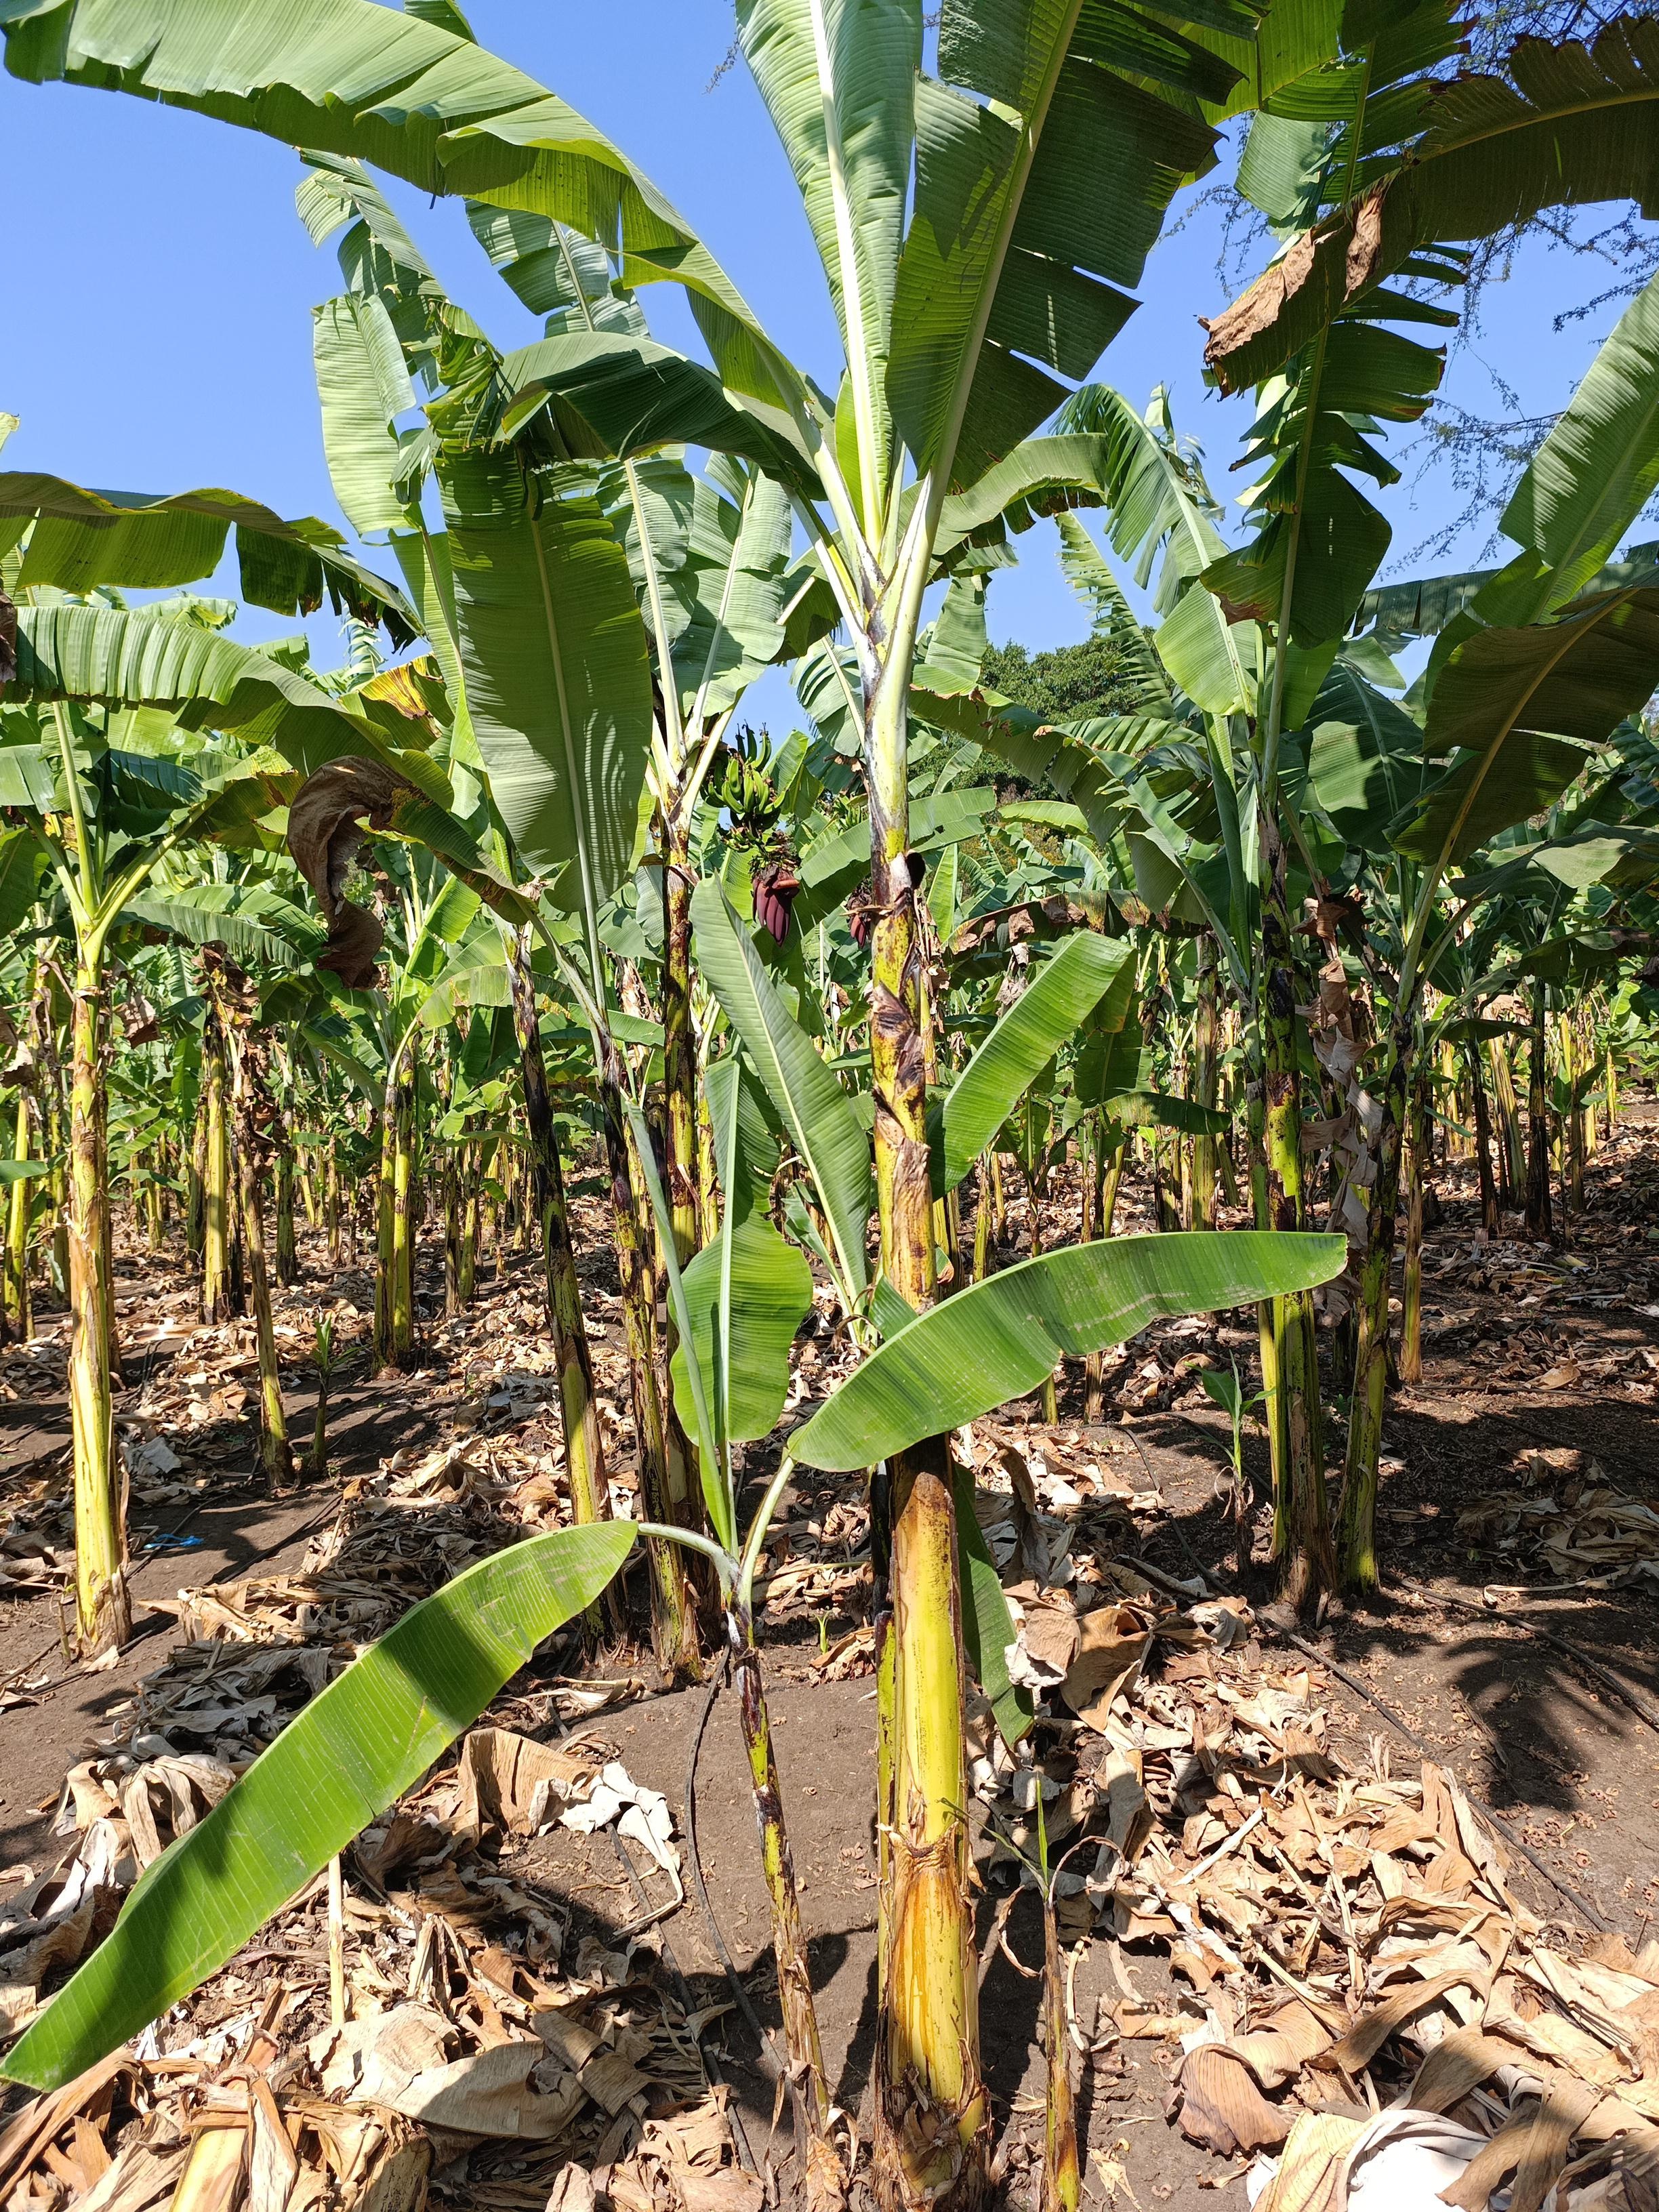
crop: banana
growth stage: vegetative
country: Tanzania
